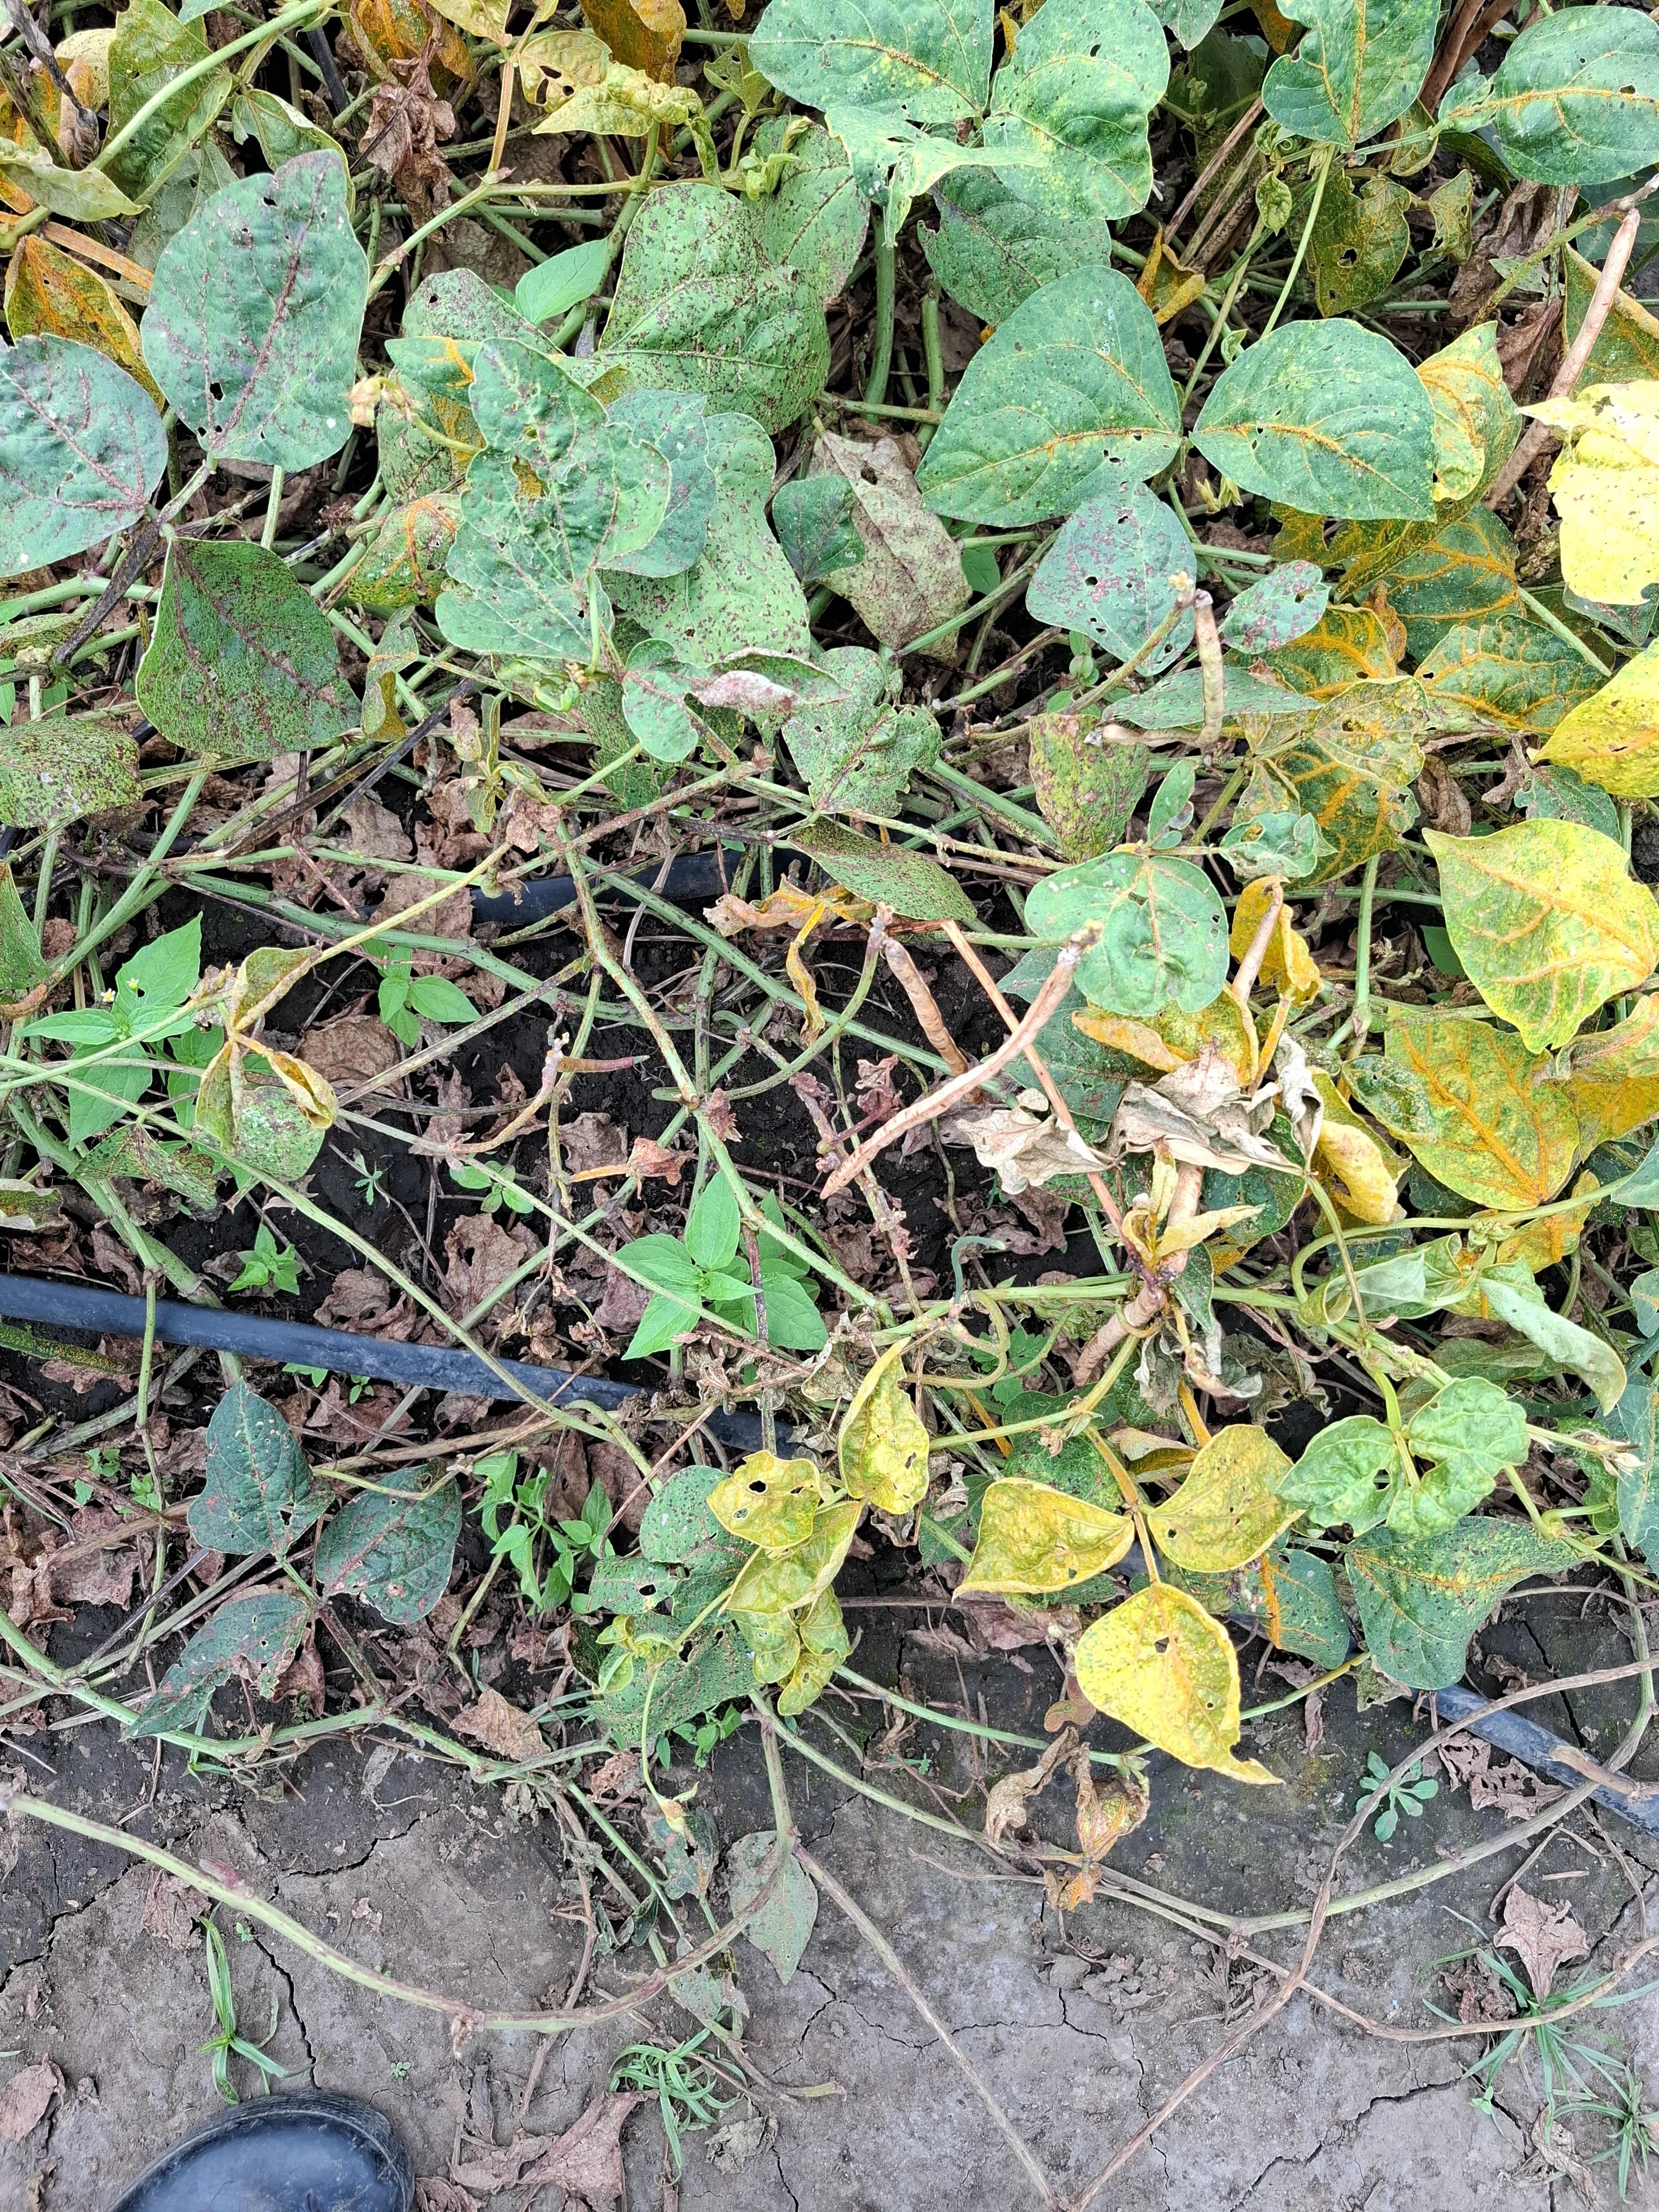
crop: cowpea
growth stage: development pod
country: Tanzania
